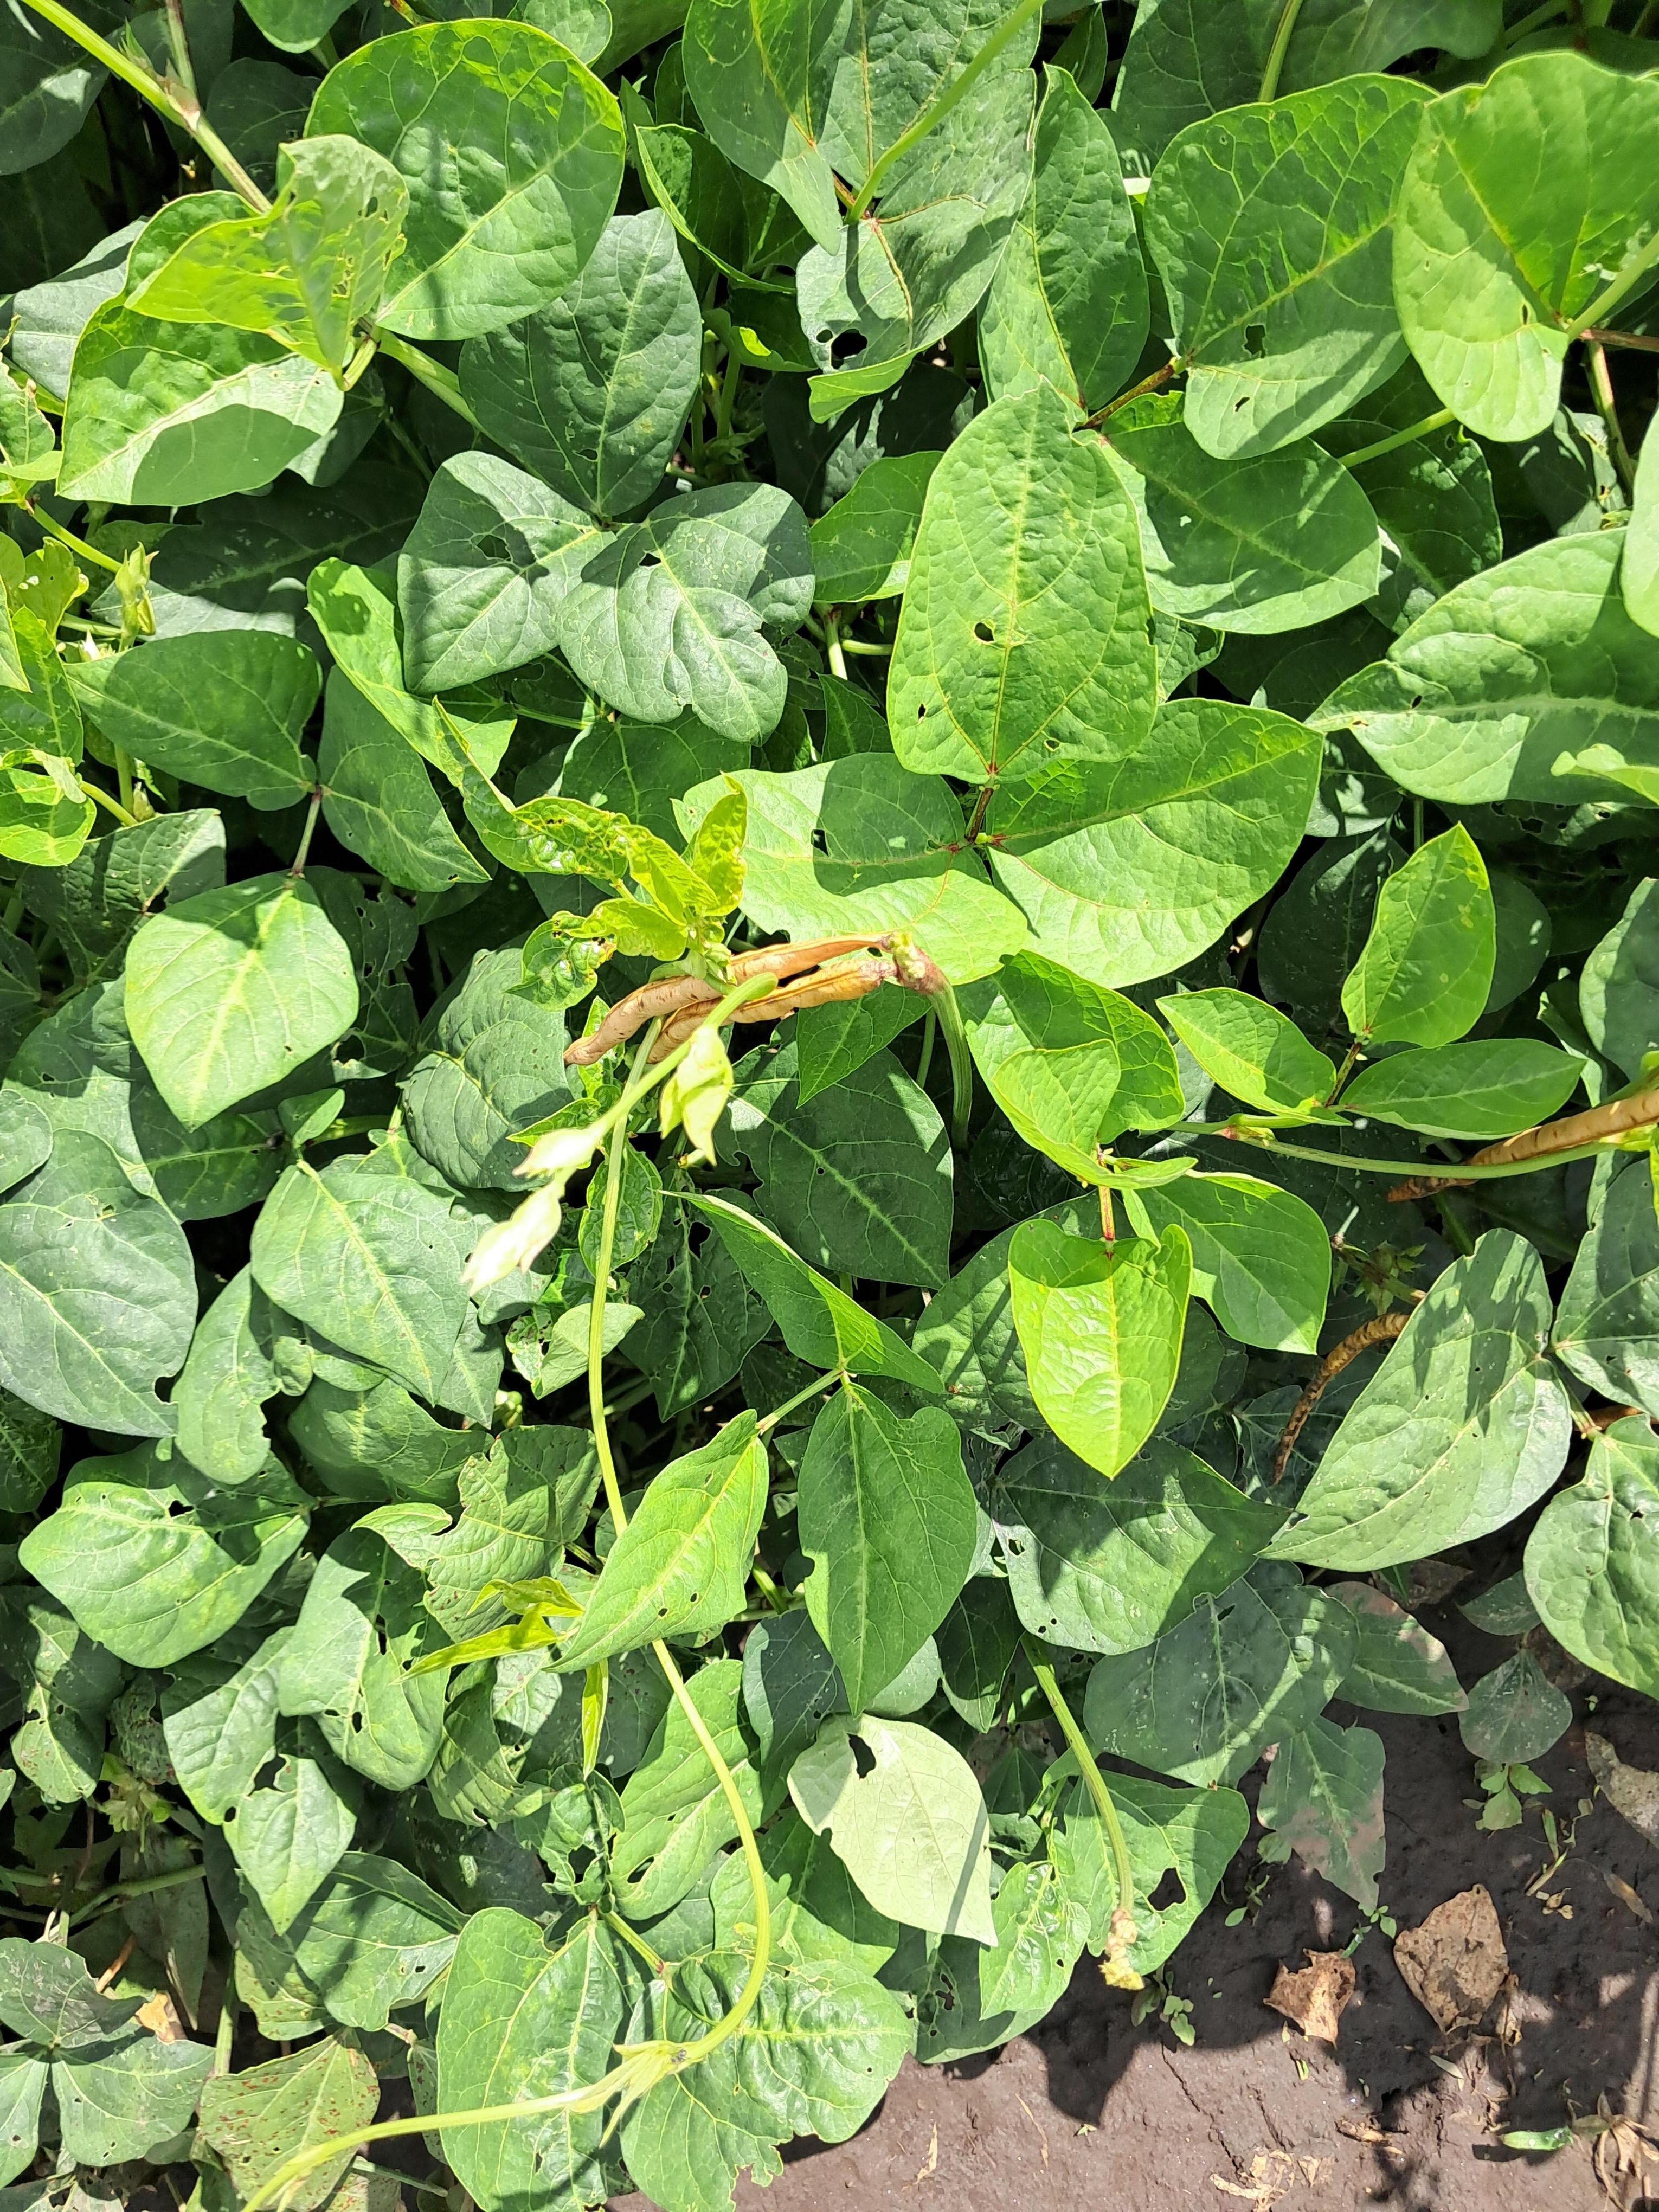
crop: cowpea
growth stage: development pod
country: Tanzania
